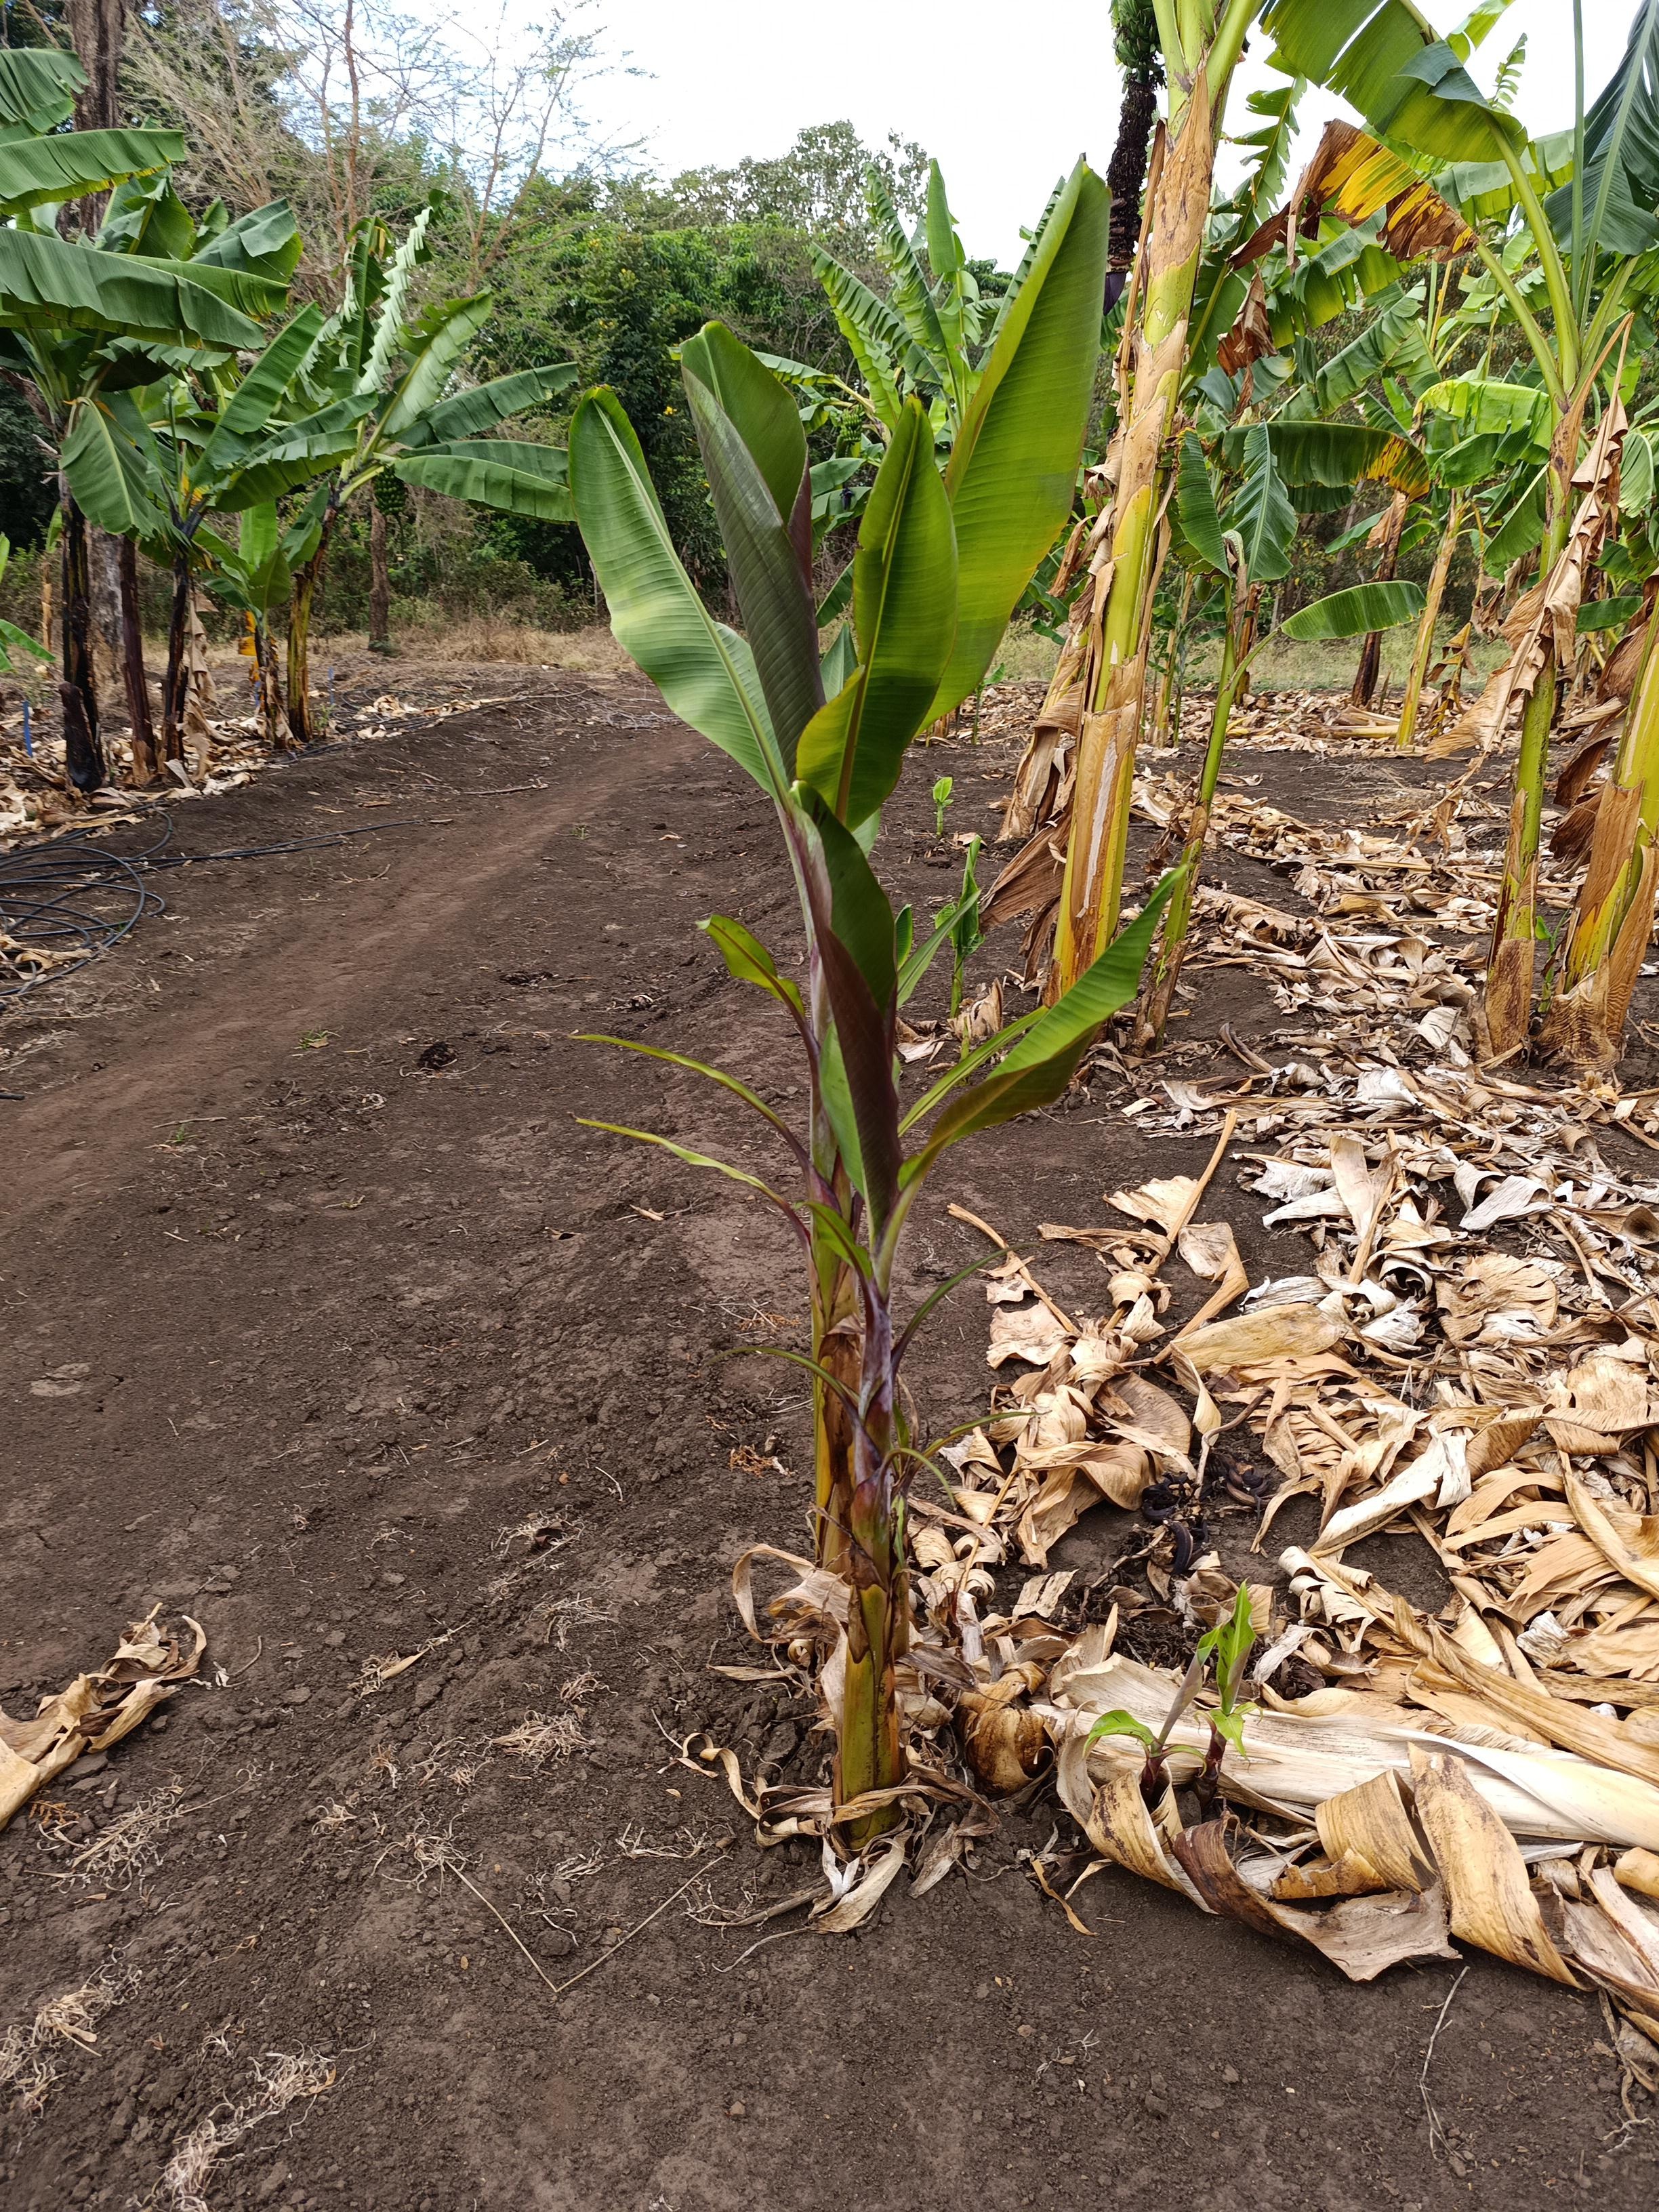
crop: banana
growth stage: vegetative
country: Tanzania
